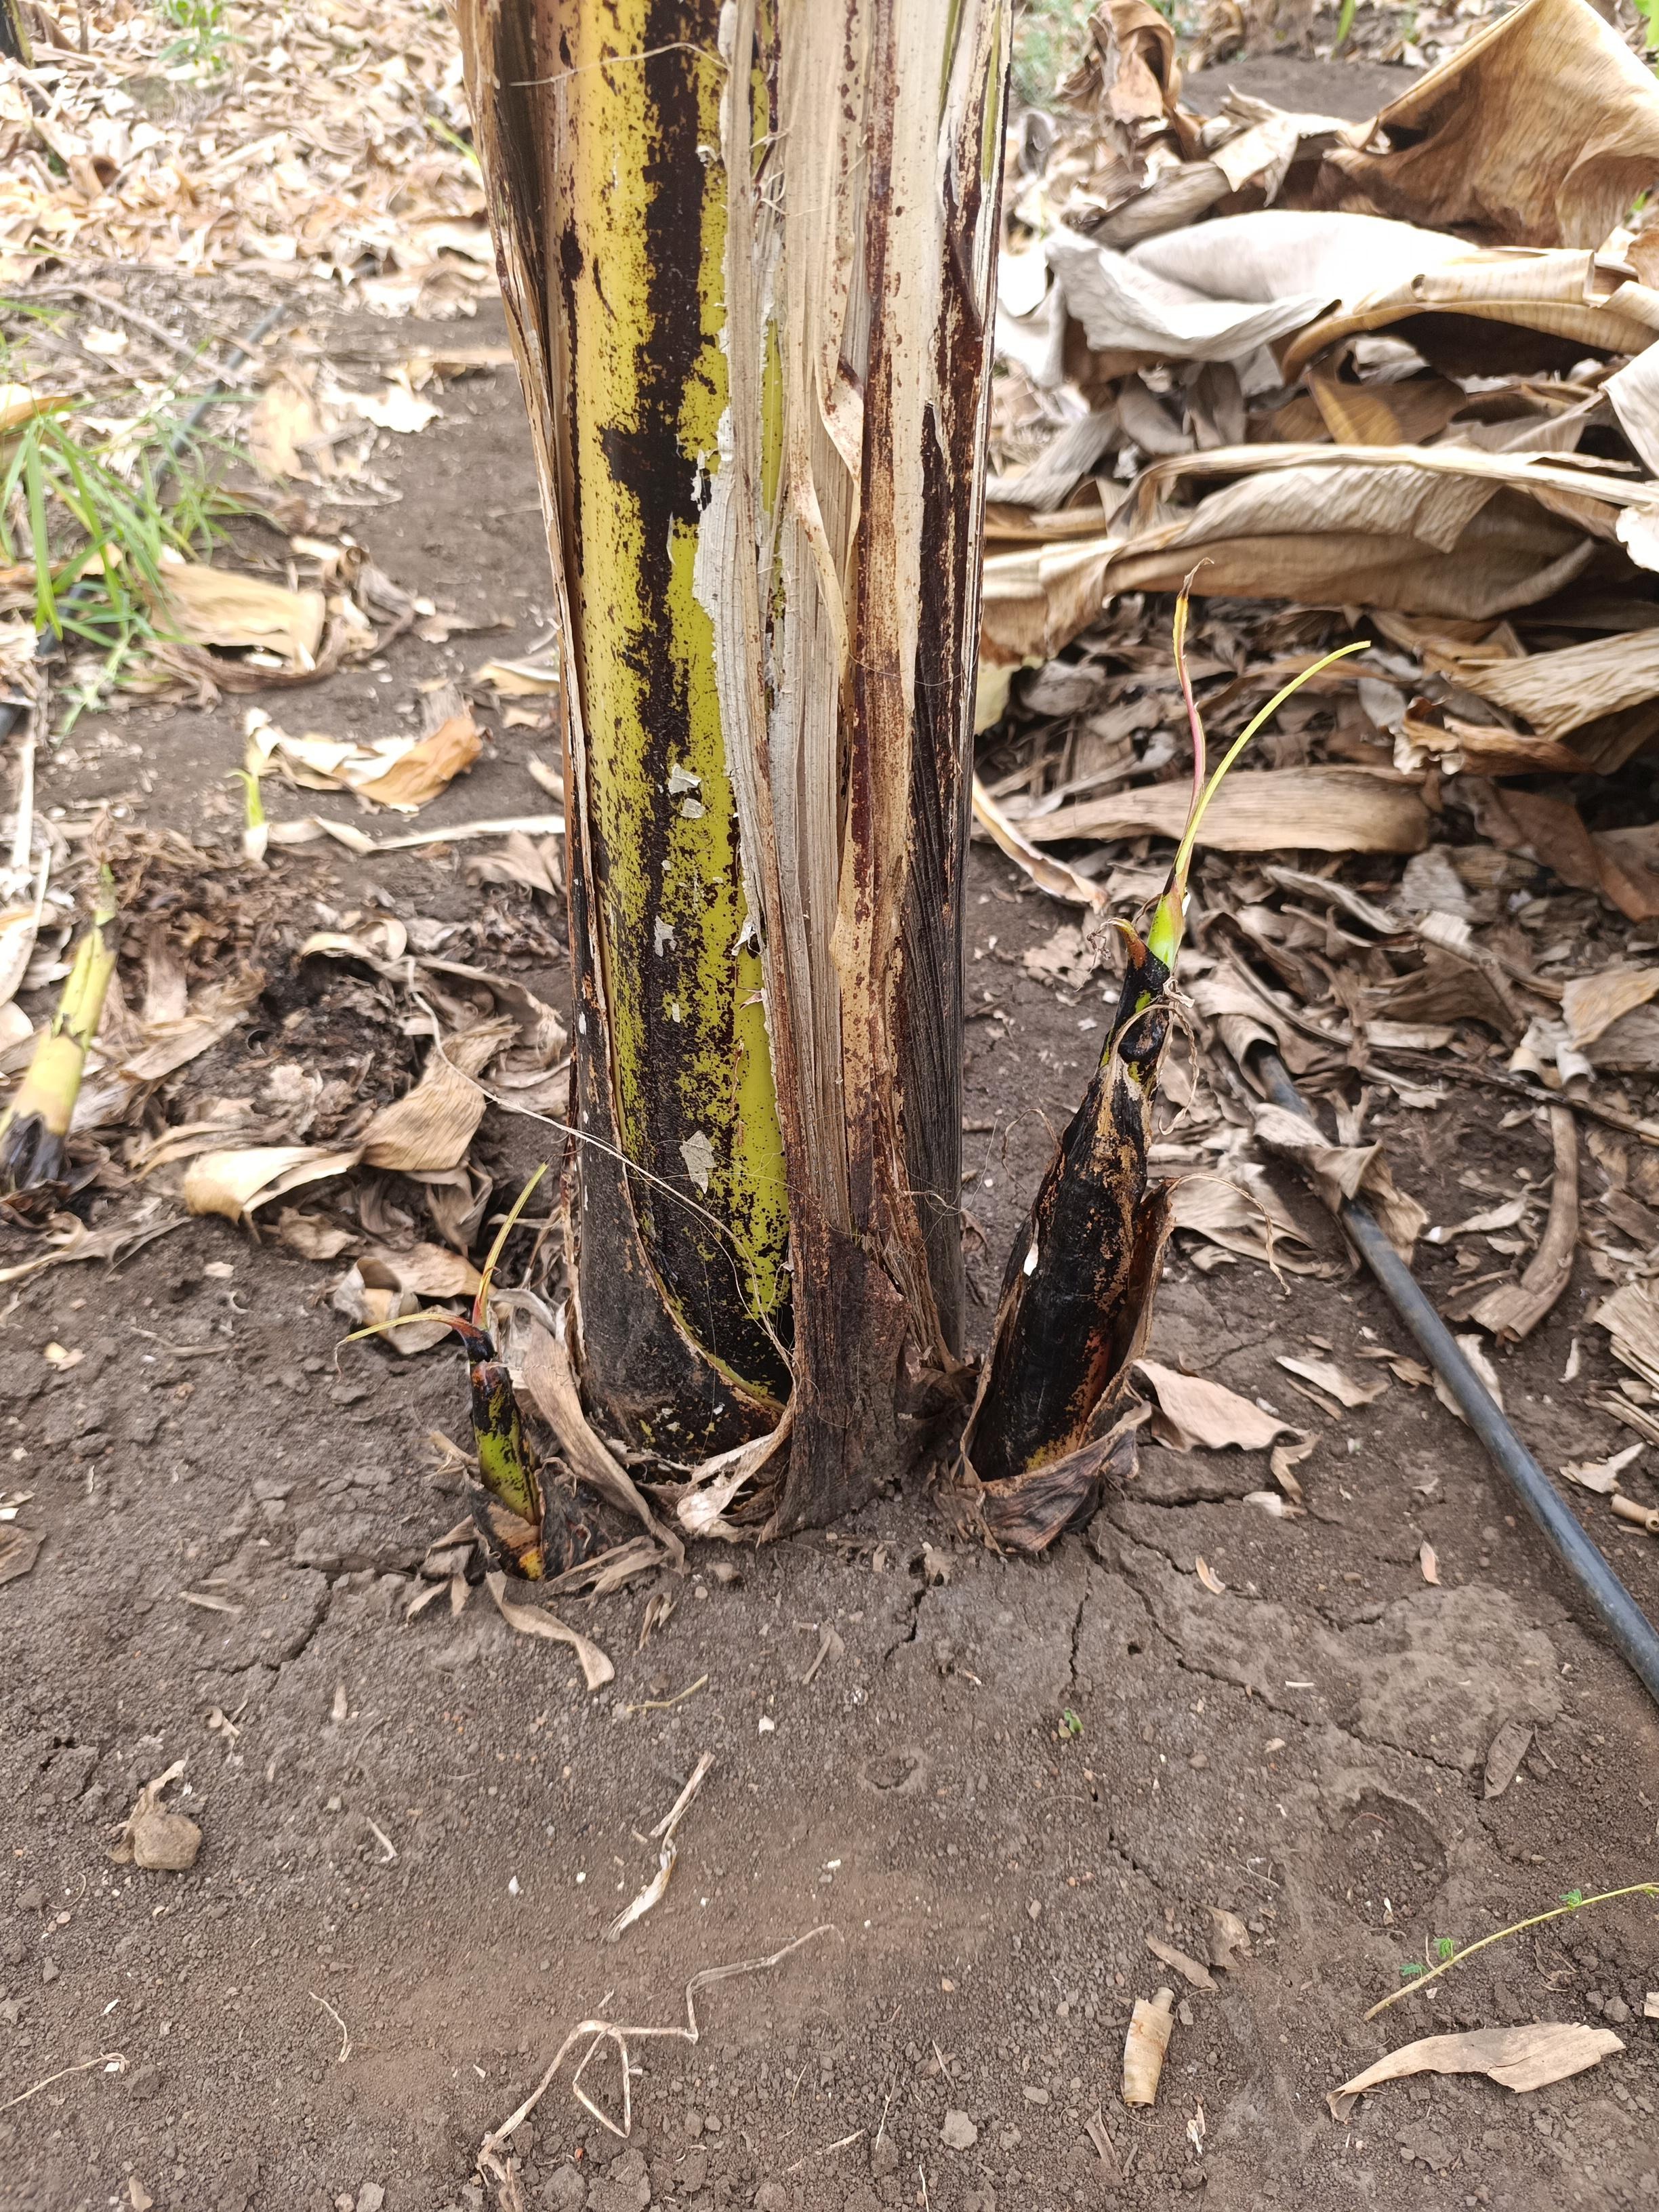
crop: banana
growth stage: emergence sucker
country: Tanzania
